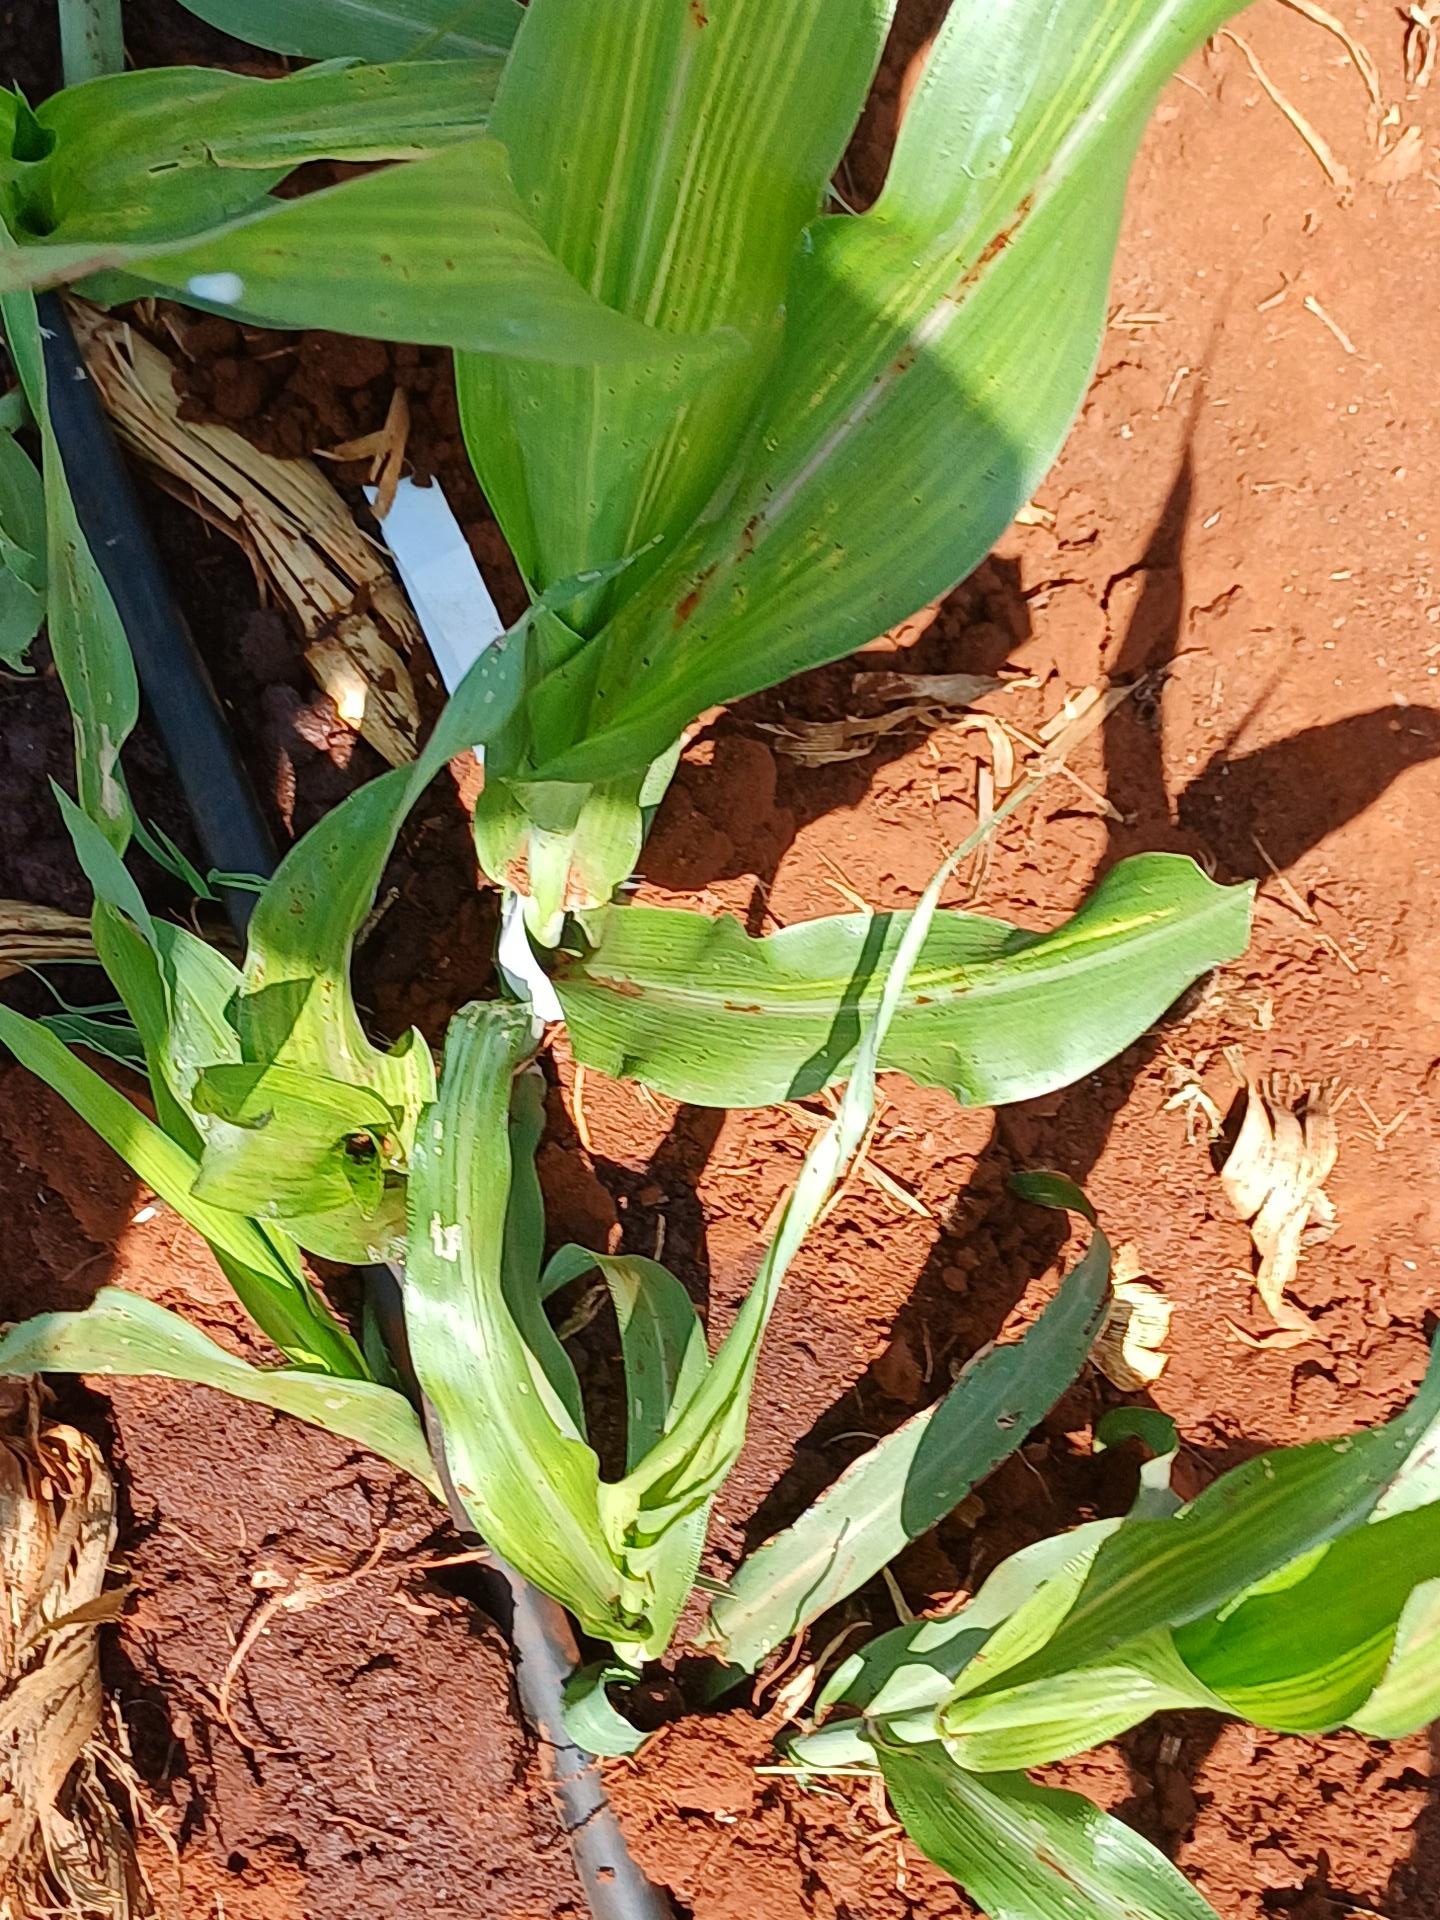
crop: sorghum
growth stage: vegetative
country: Kenya
